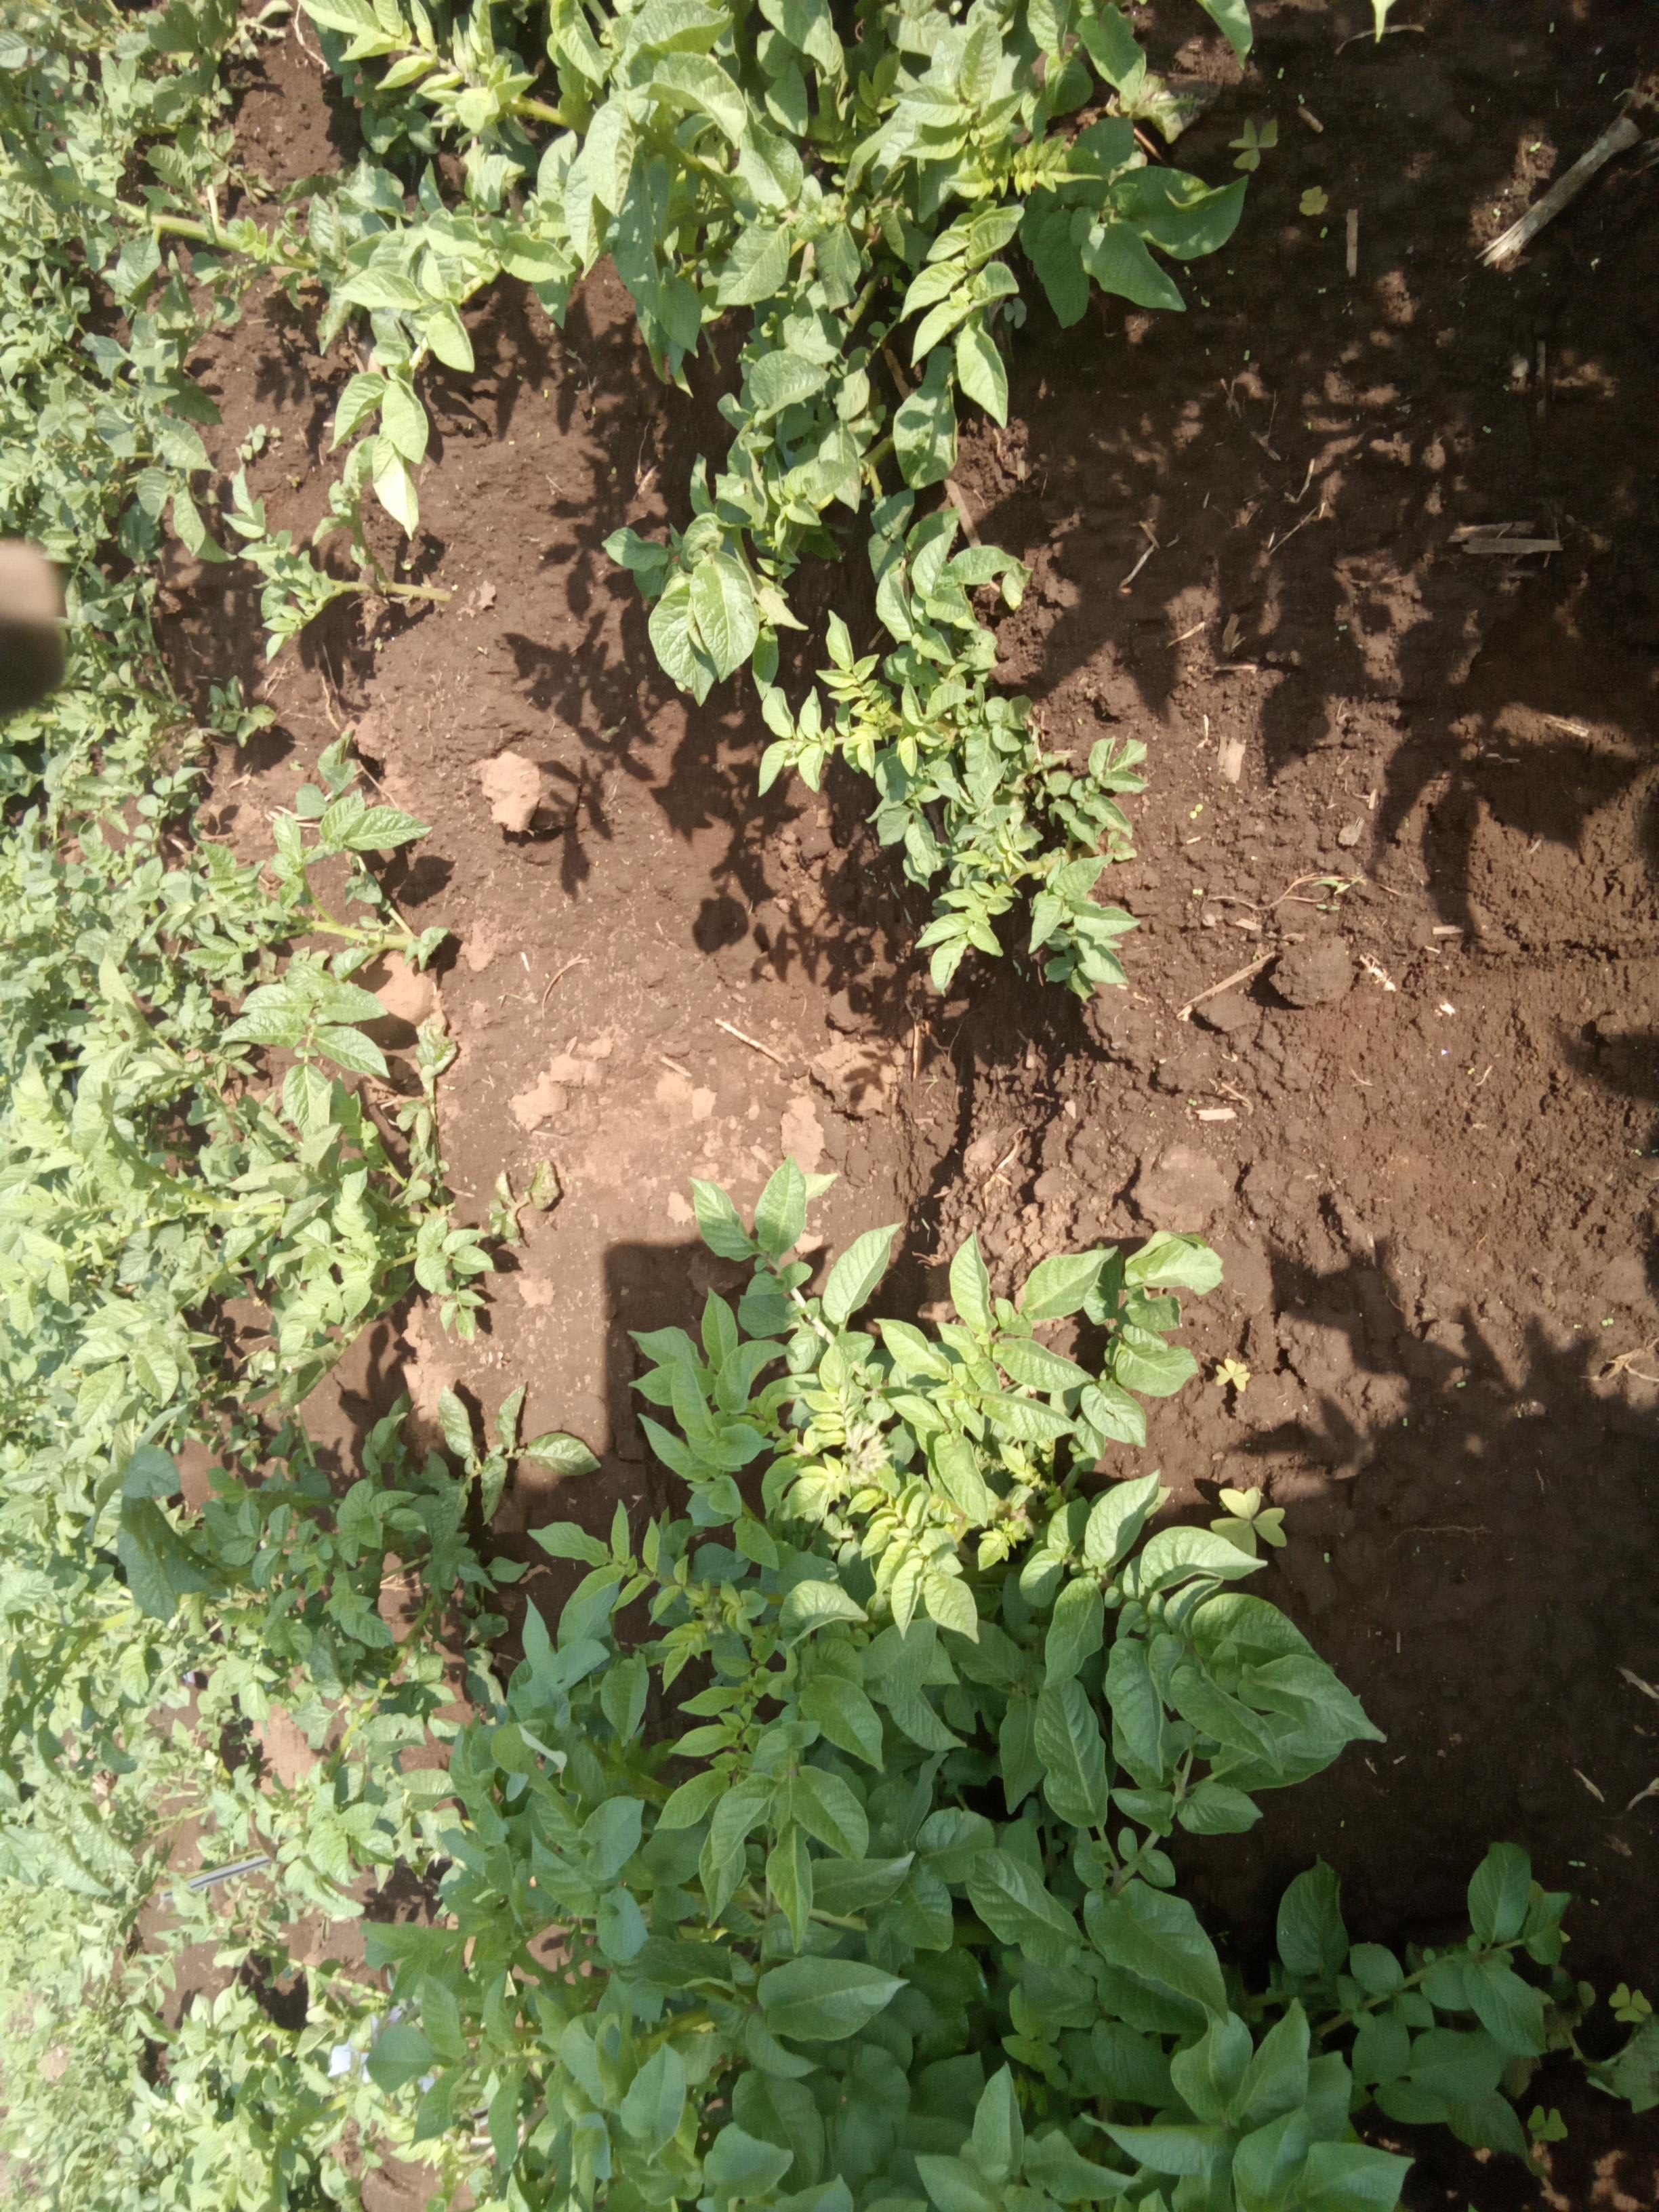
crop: potato
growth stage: flowering
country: Kenya
